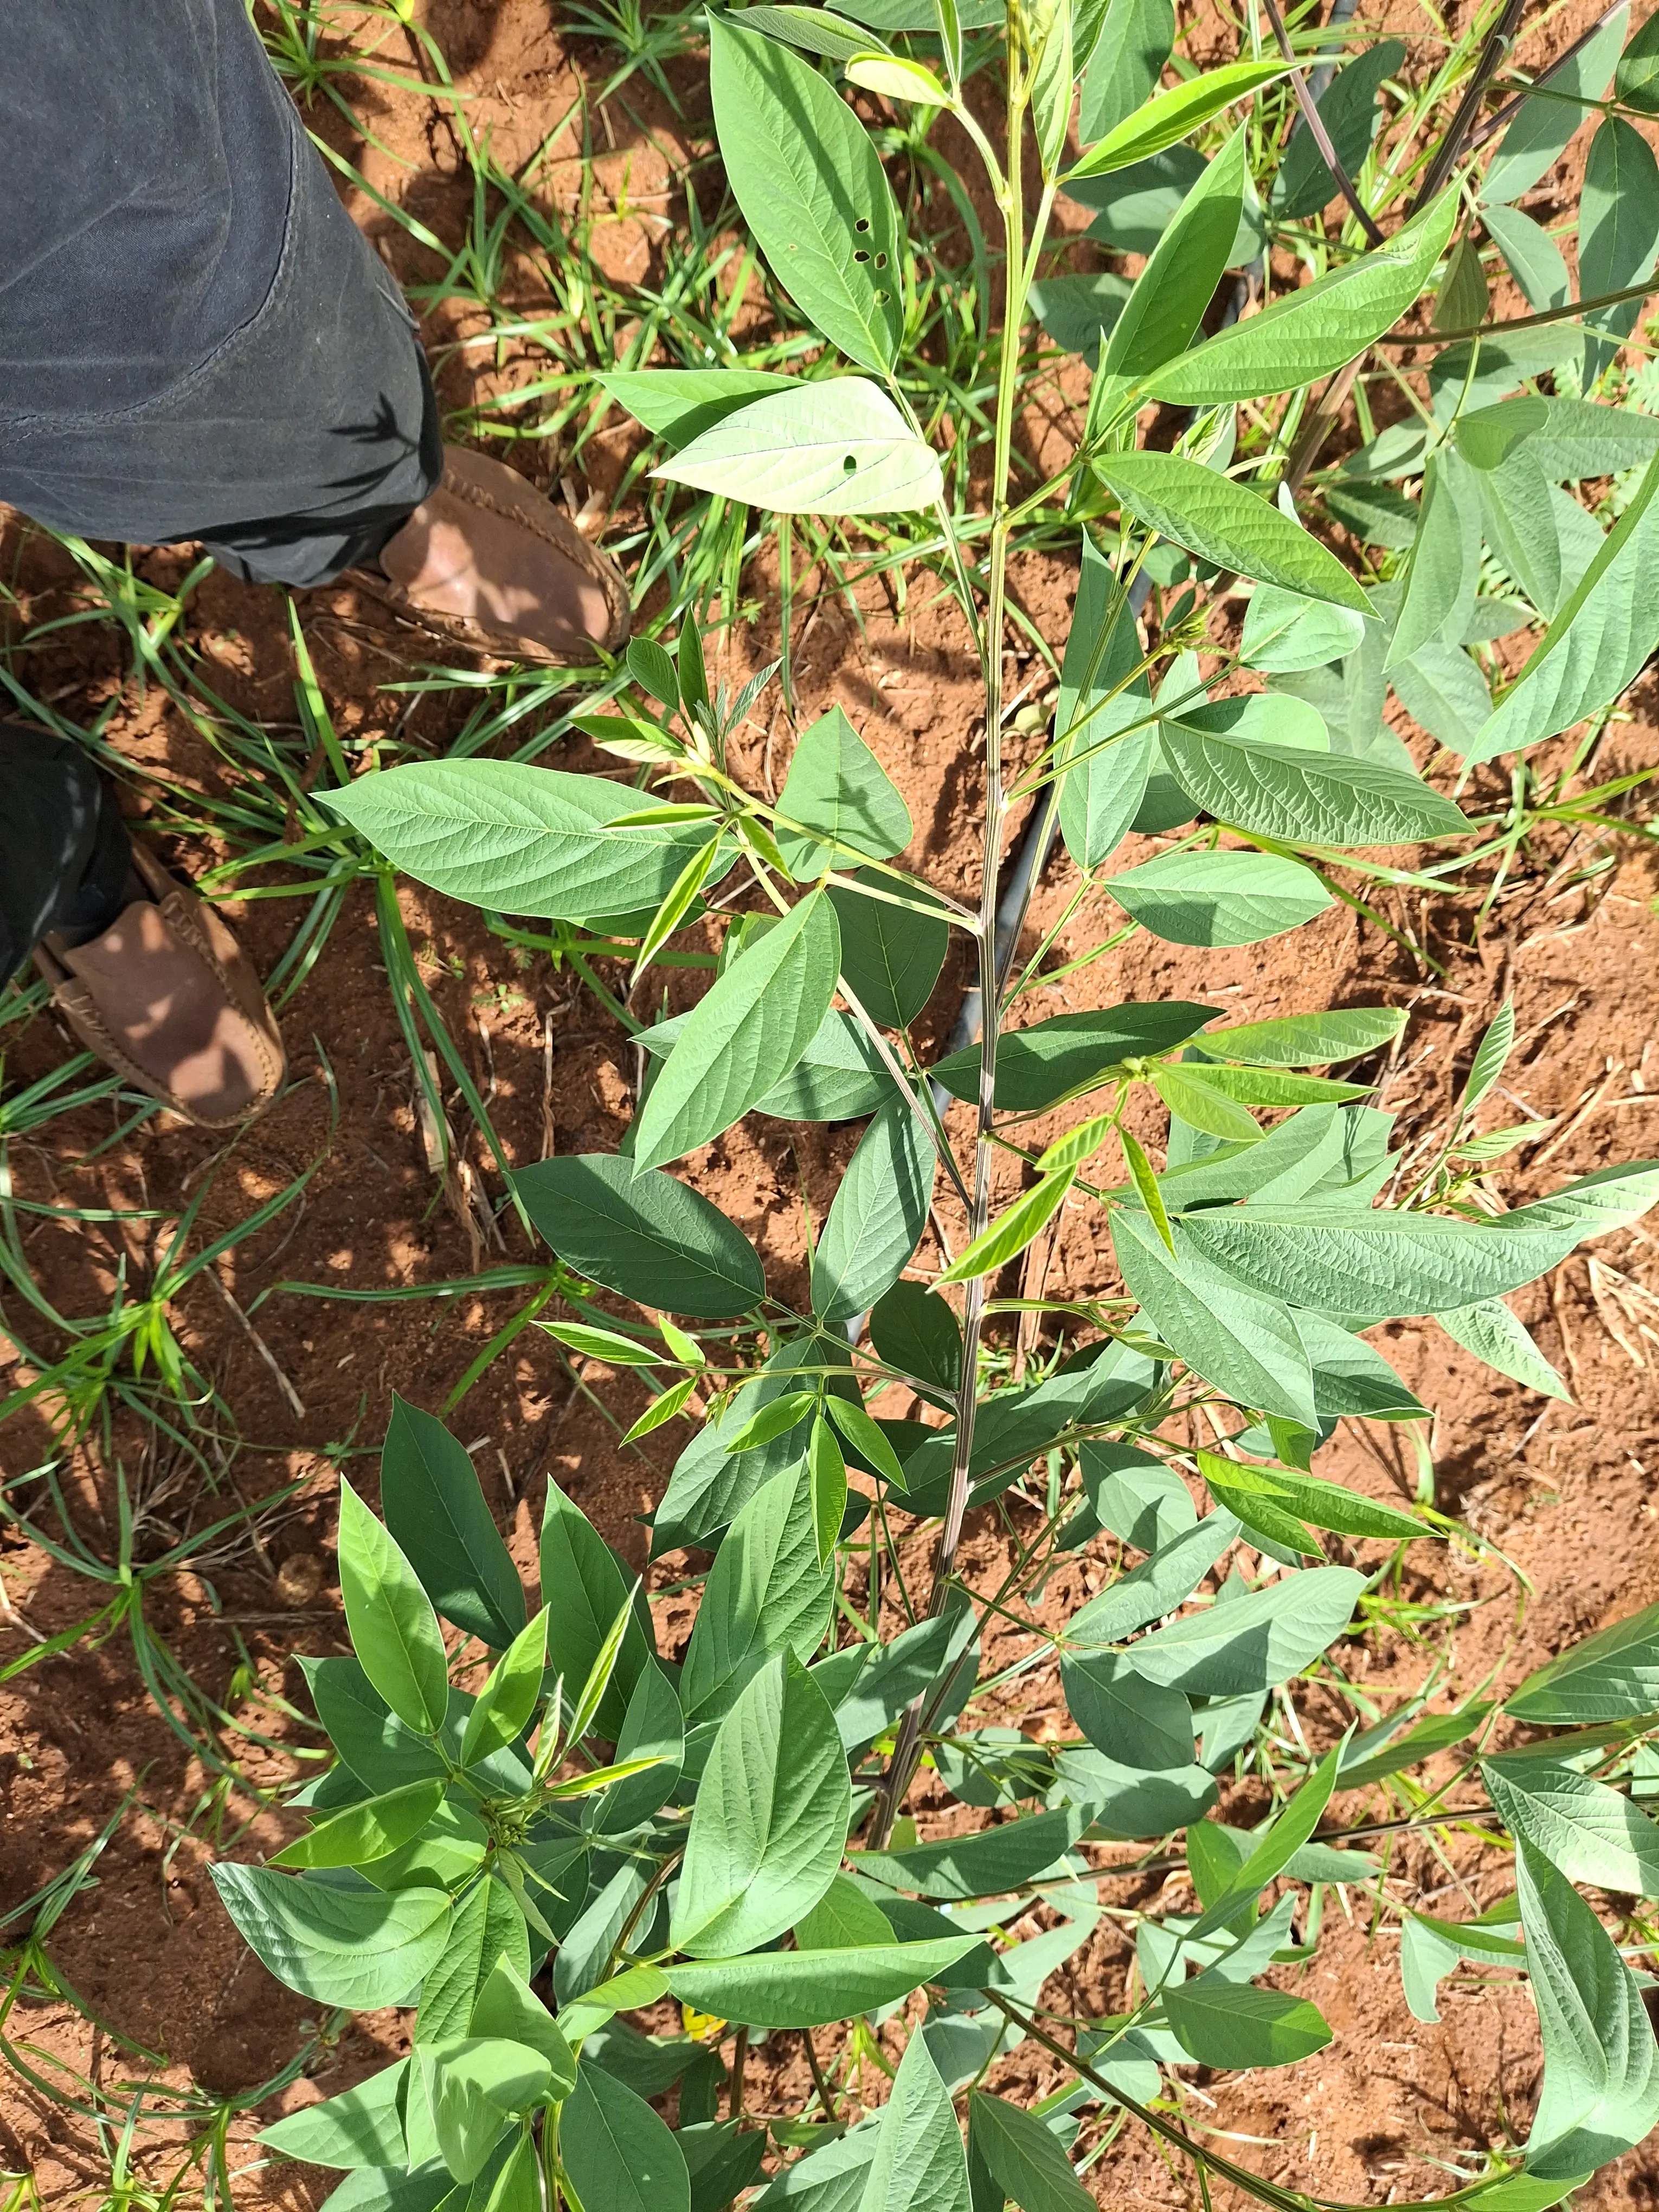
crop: pigeonpea
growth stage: vegetative
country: Kenya
